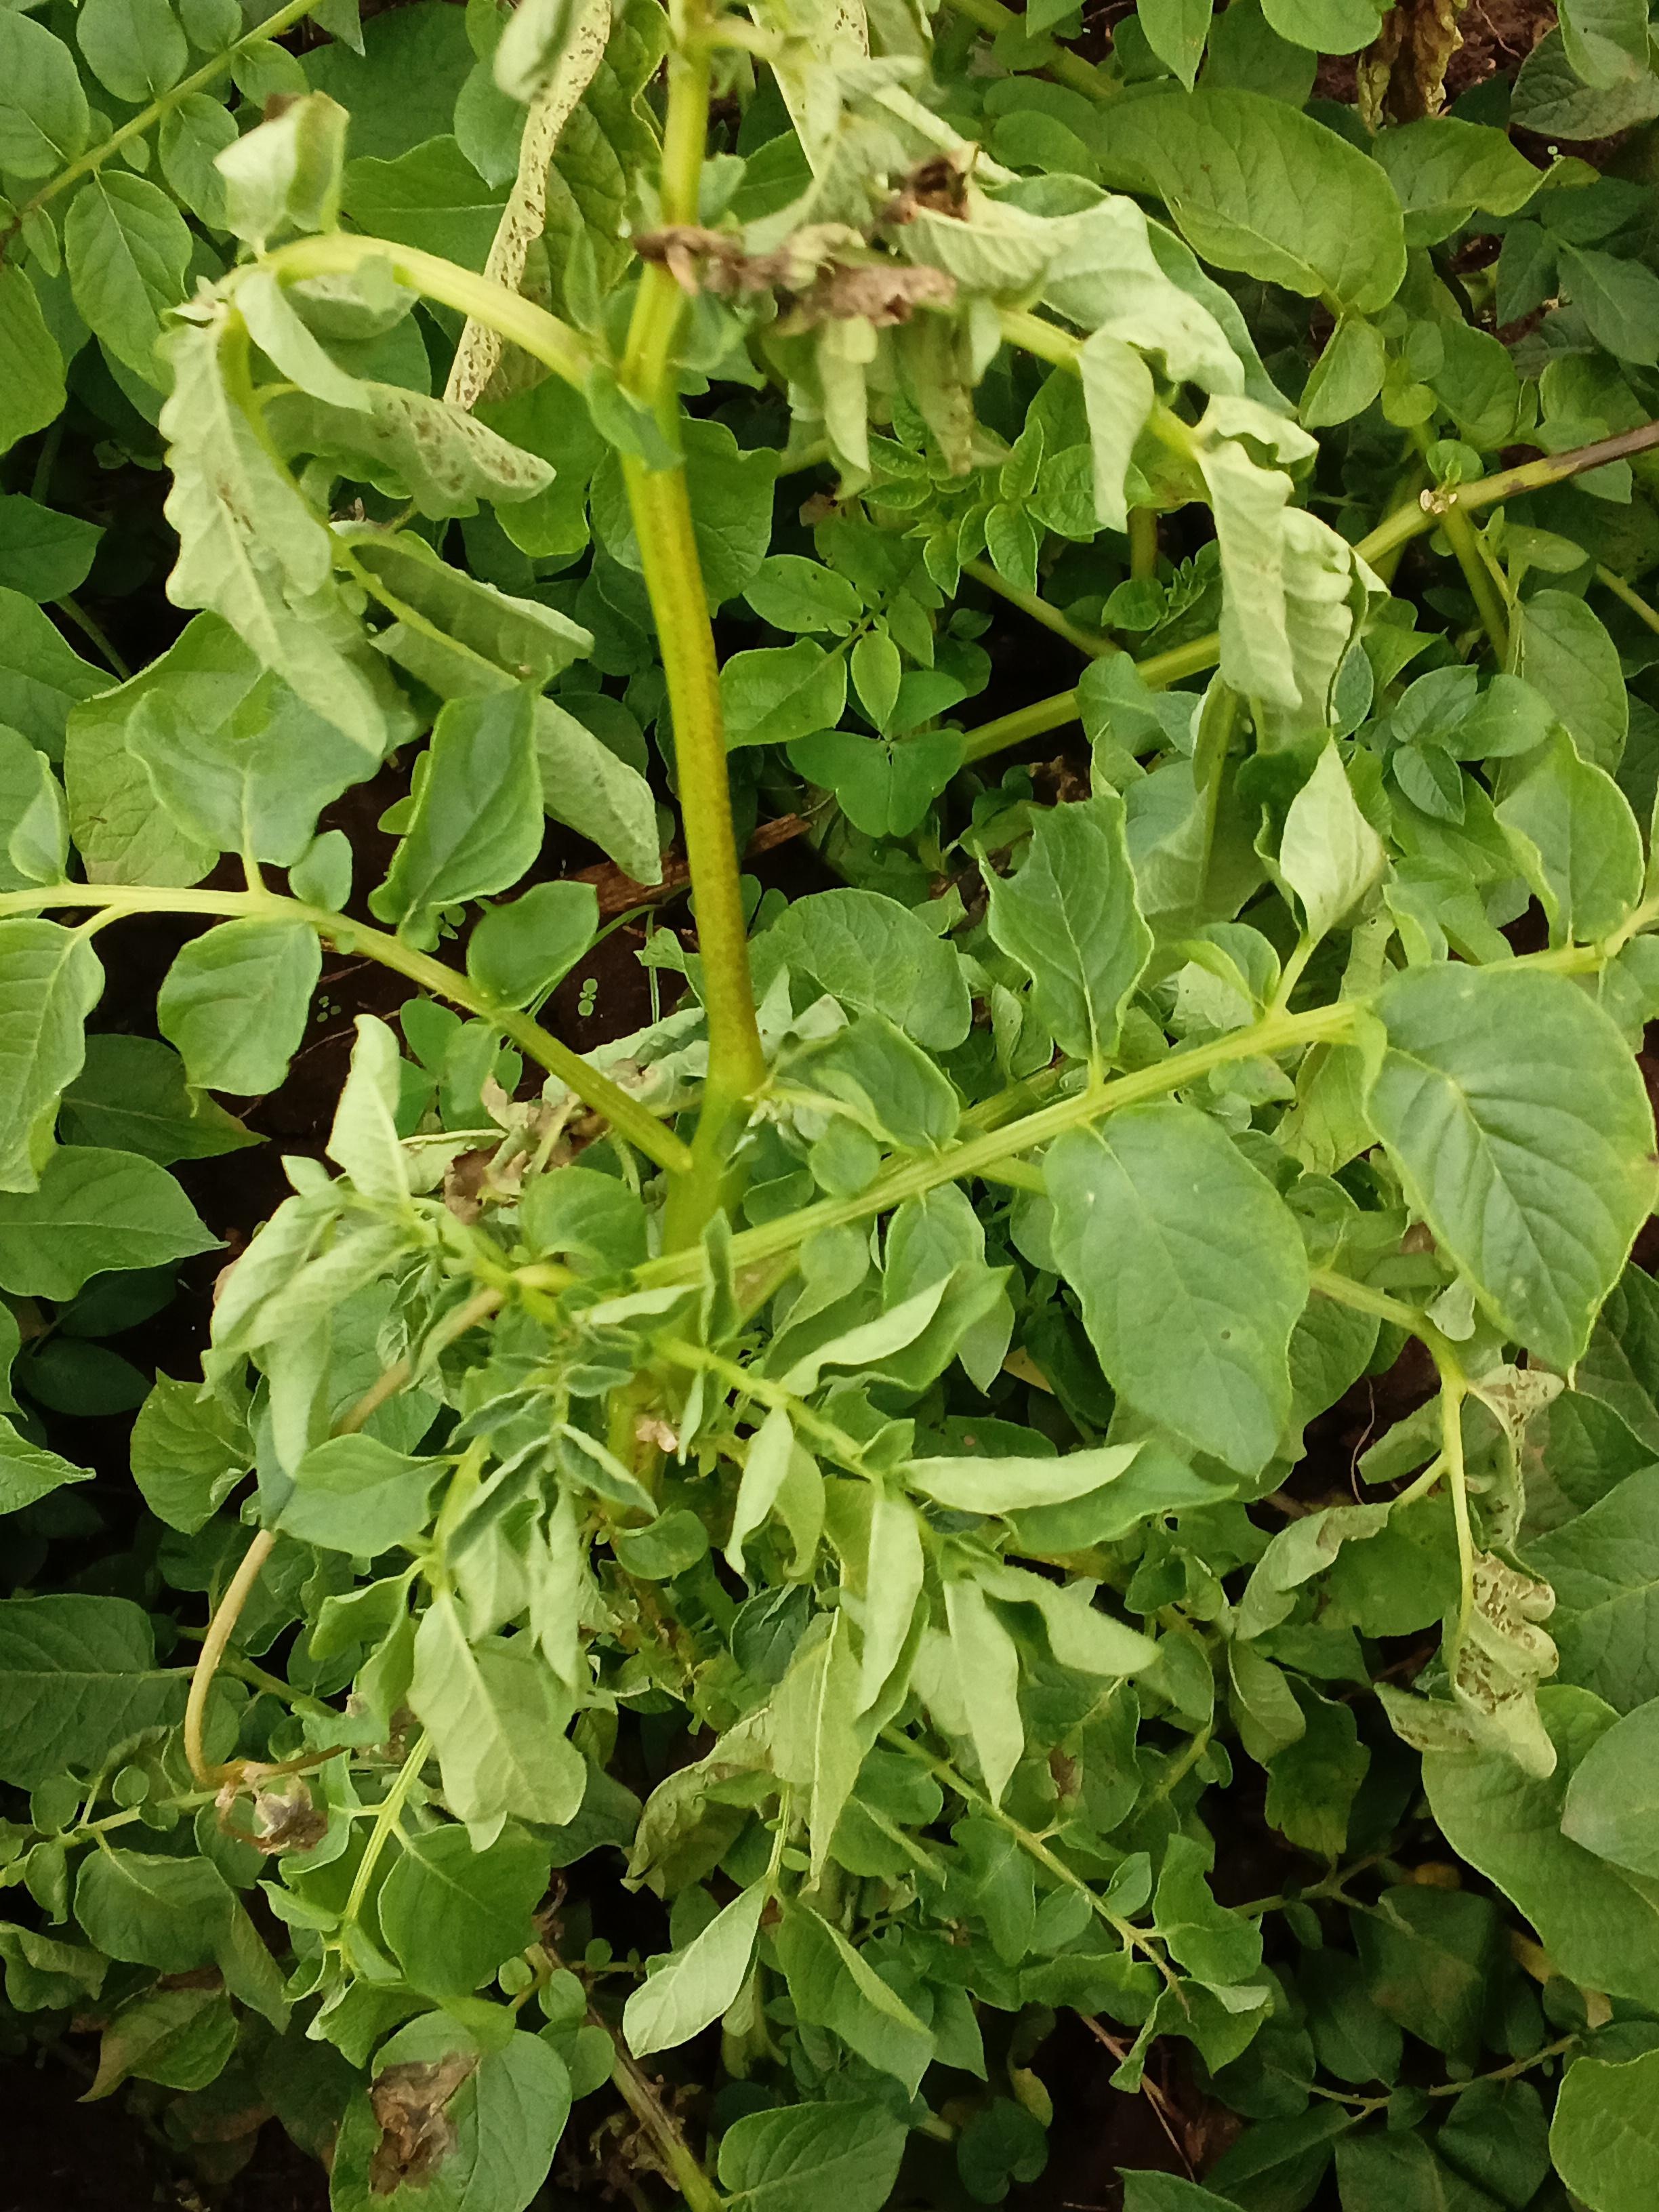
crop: potato
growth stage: flowering
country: Kenya
